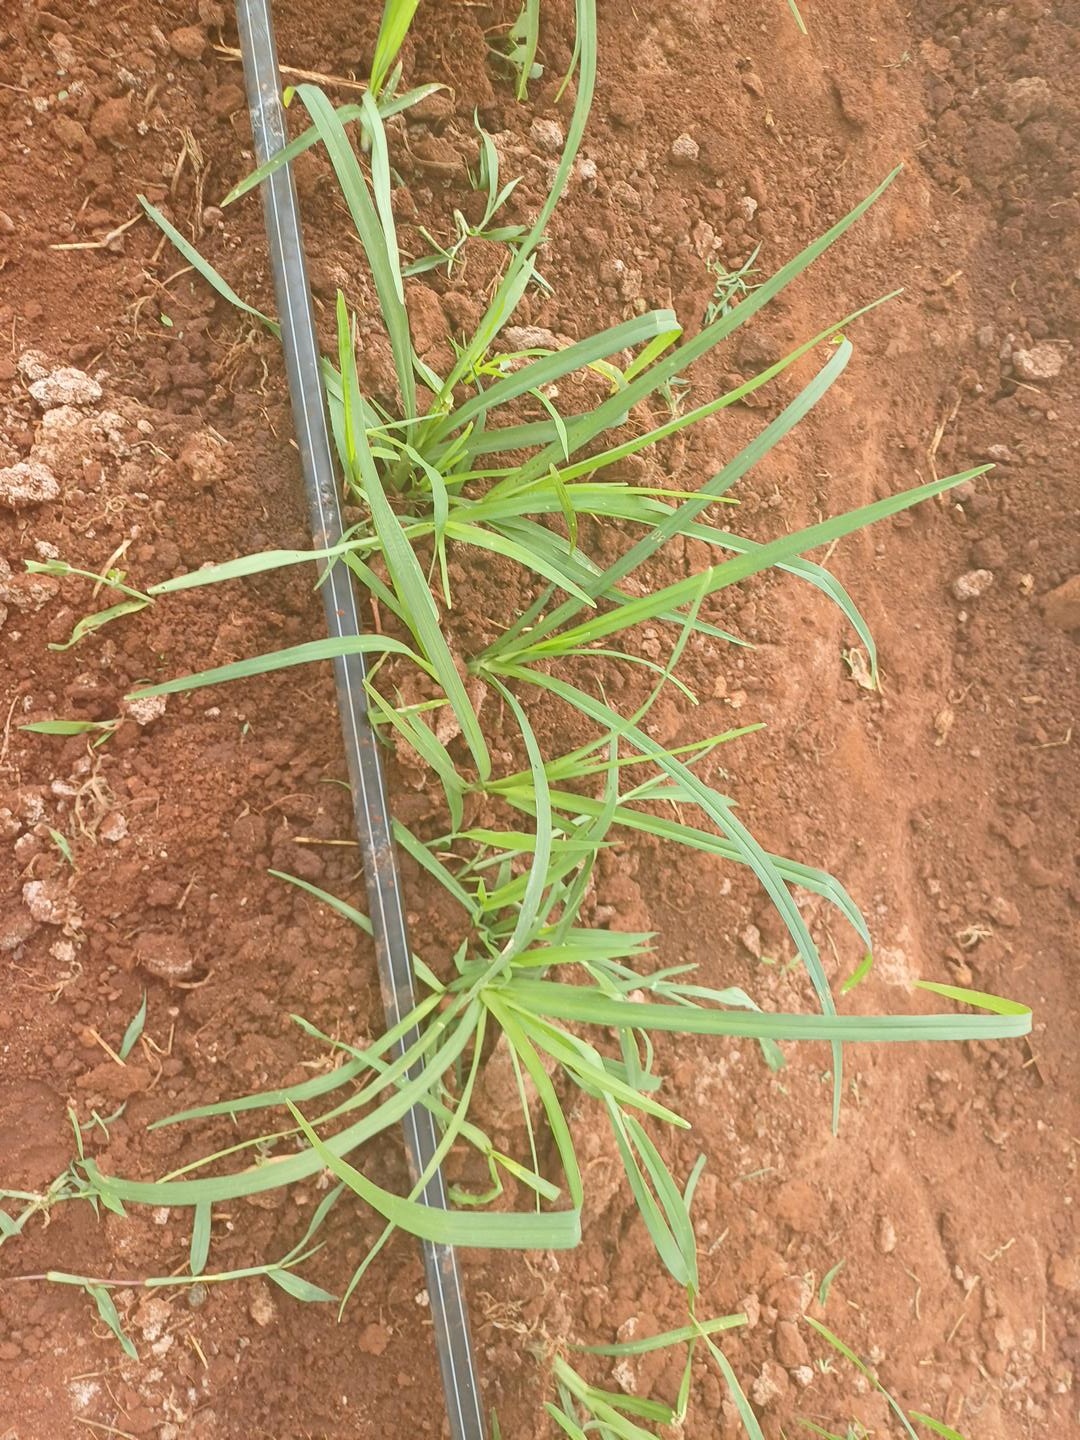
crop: finger millet
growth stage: vegetative
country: Kenya
